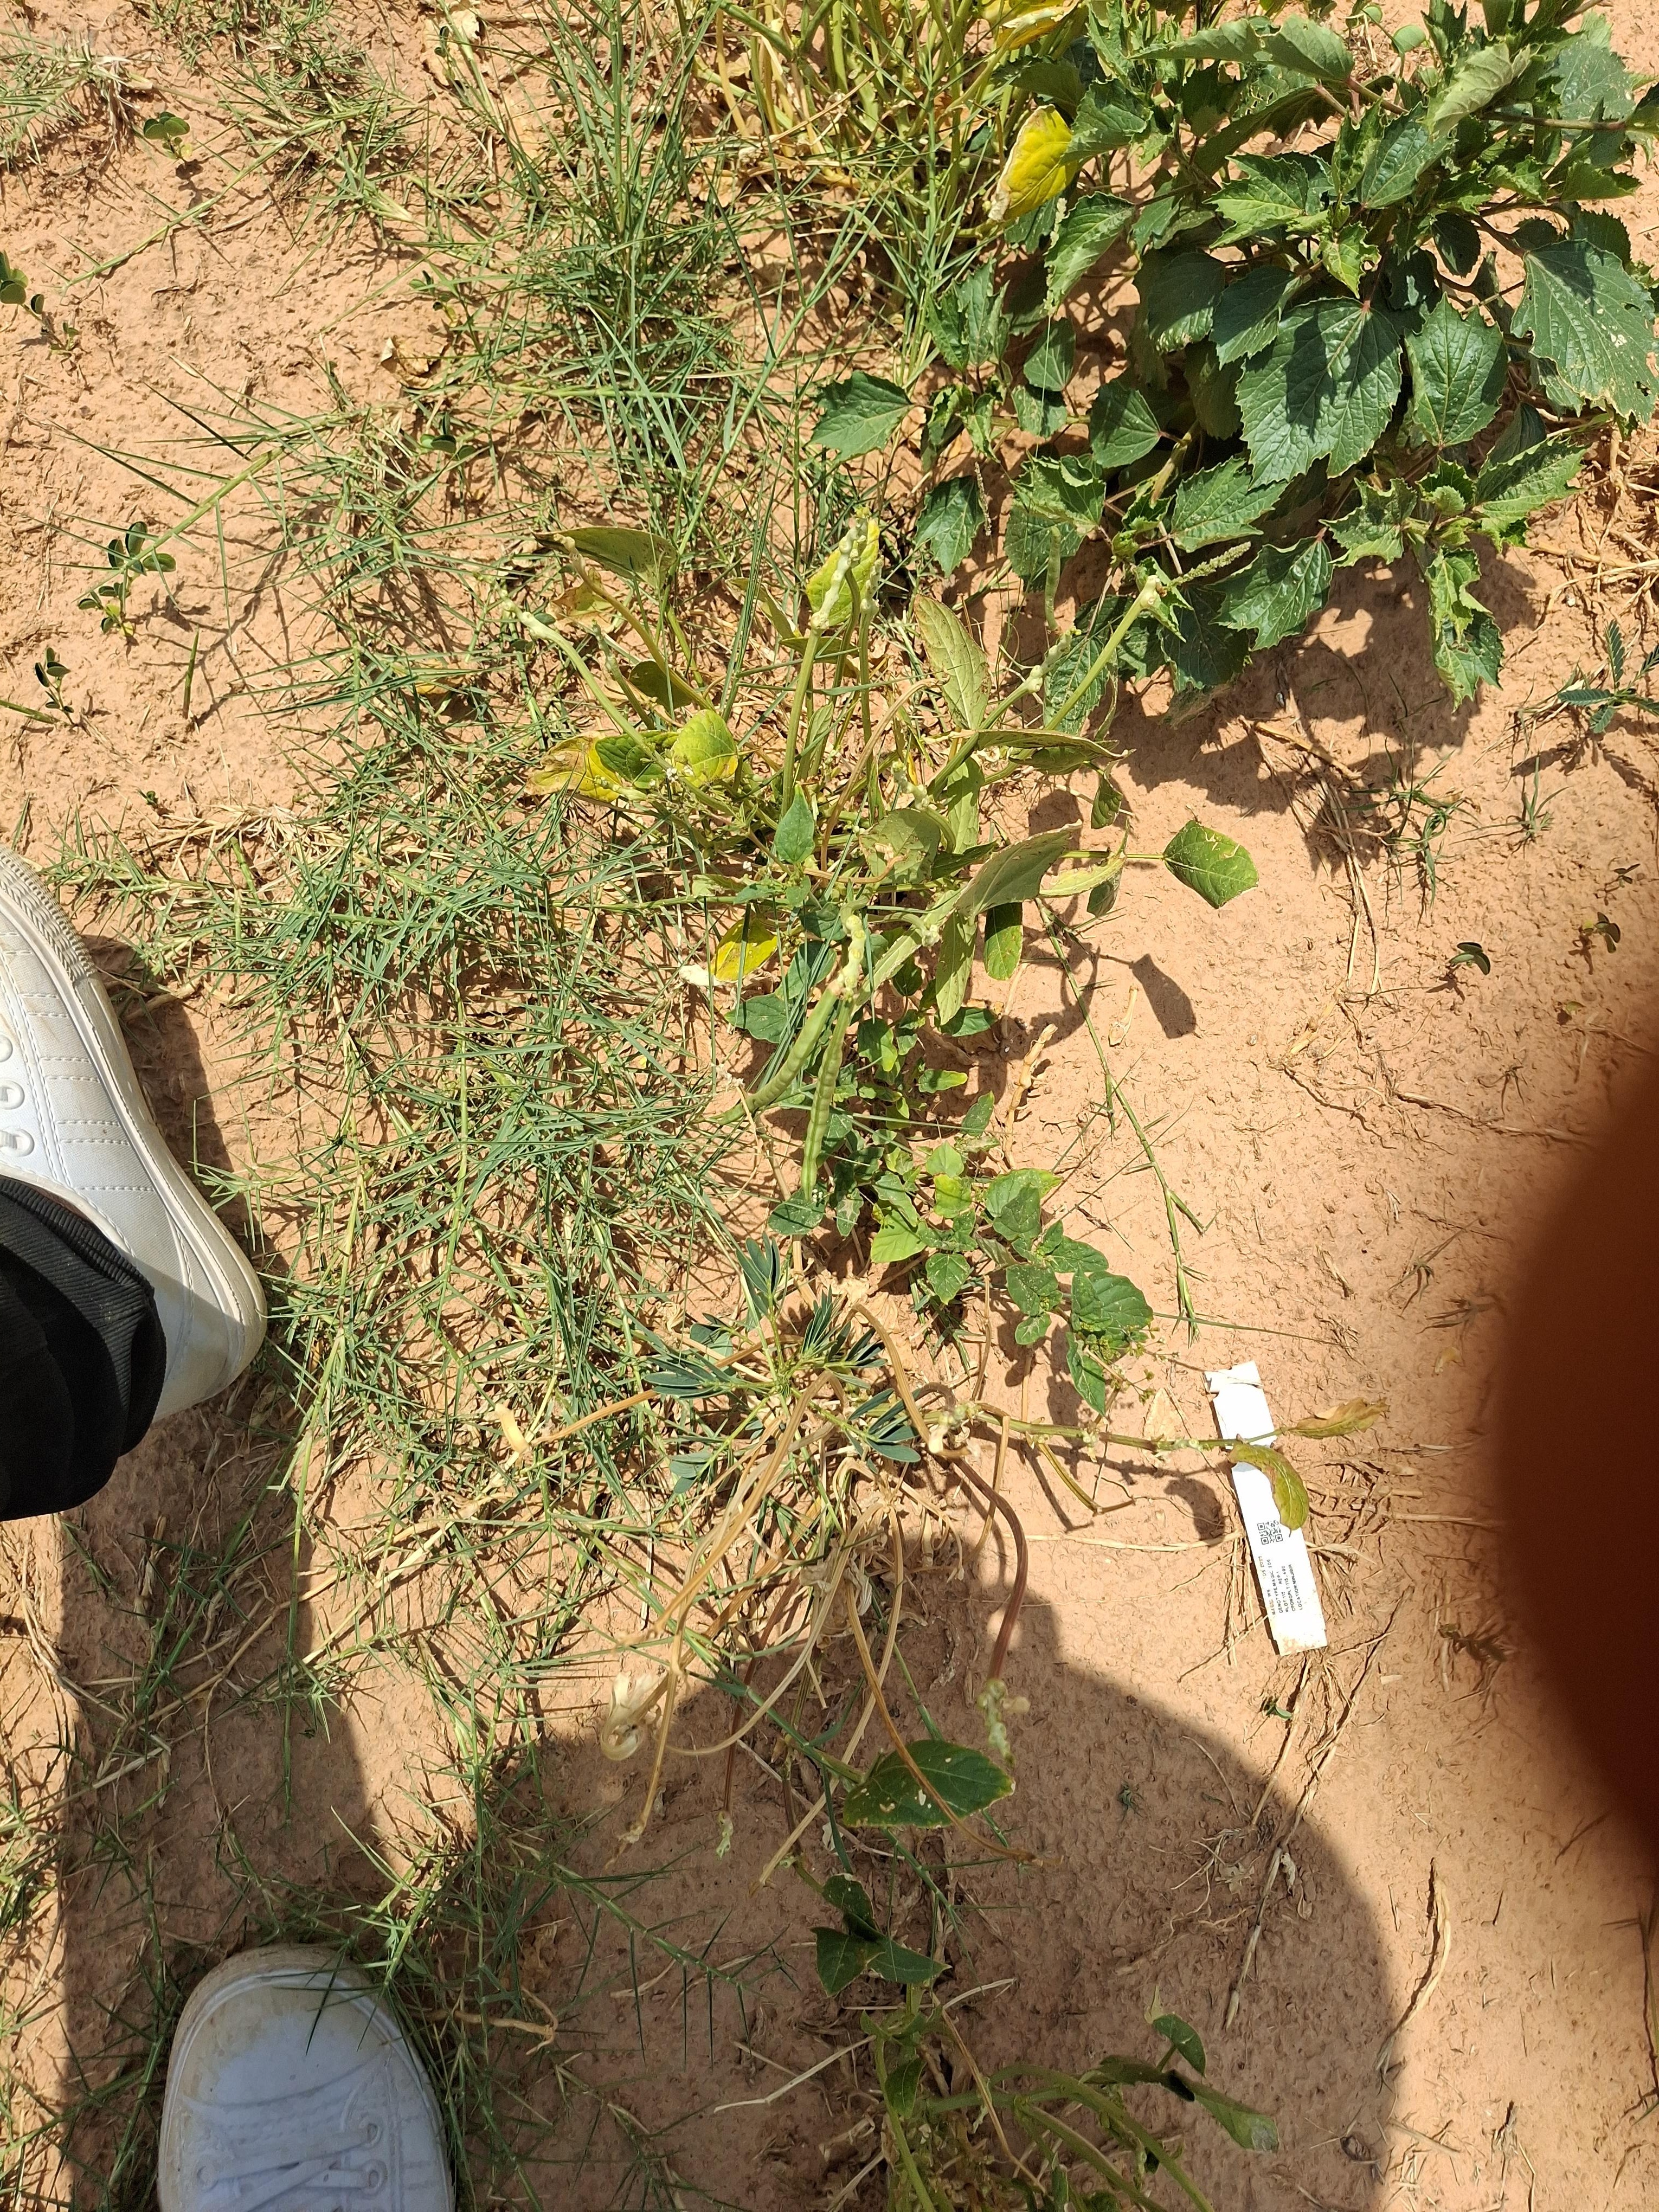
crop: cowpea
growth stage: harvest maturity
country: Nigeria
